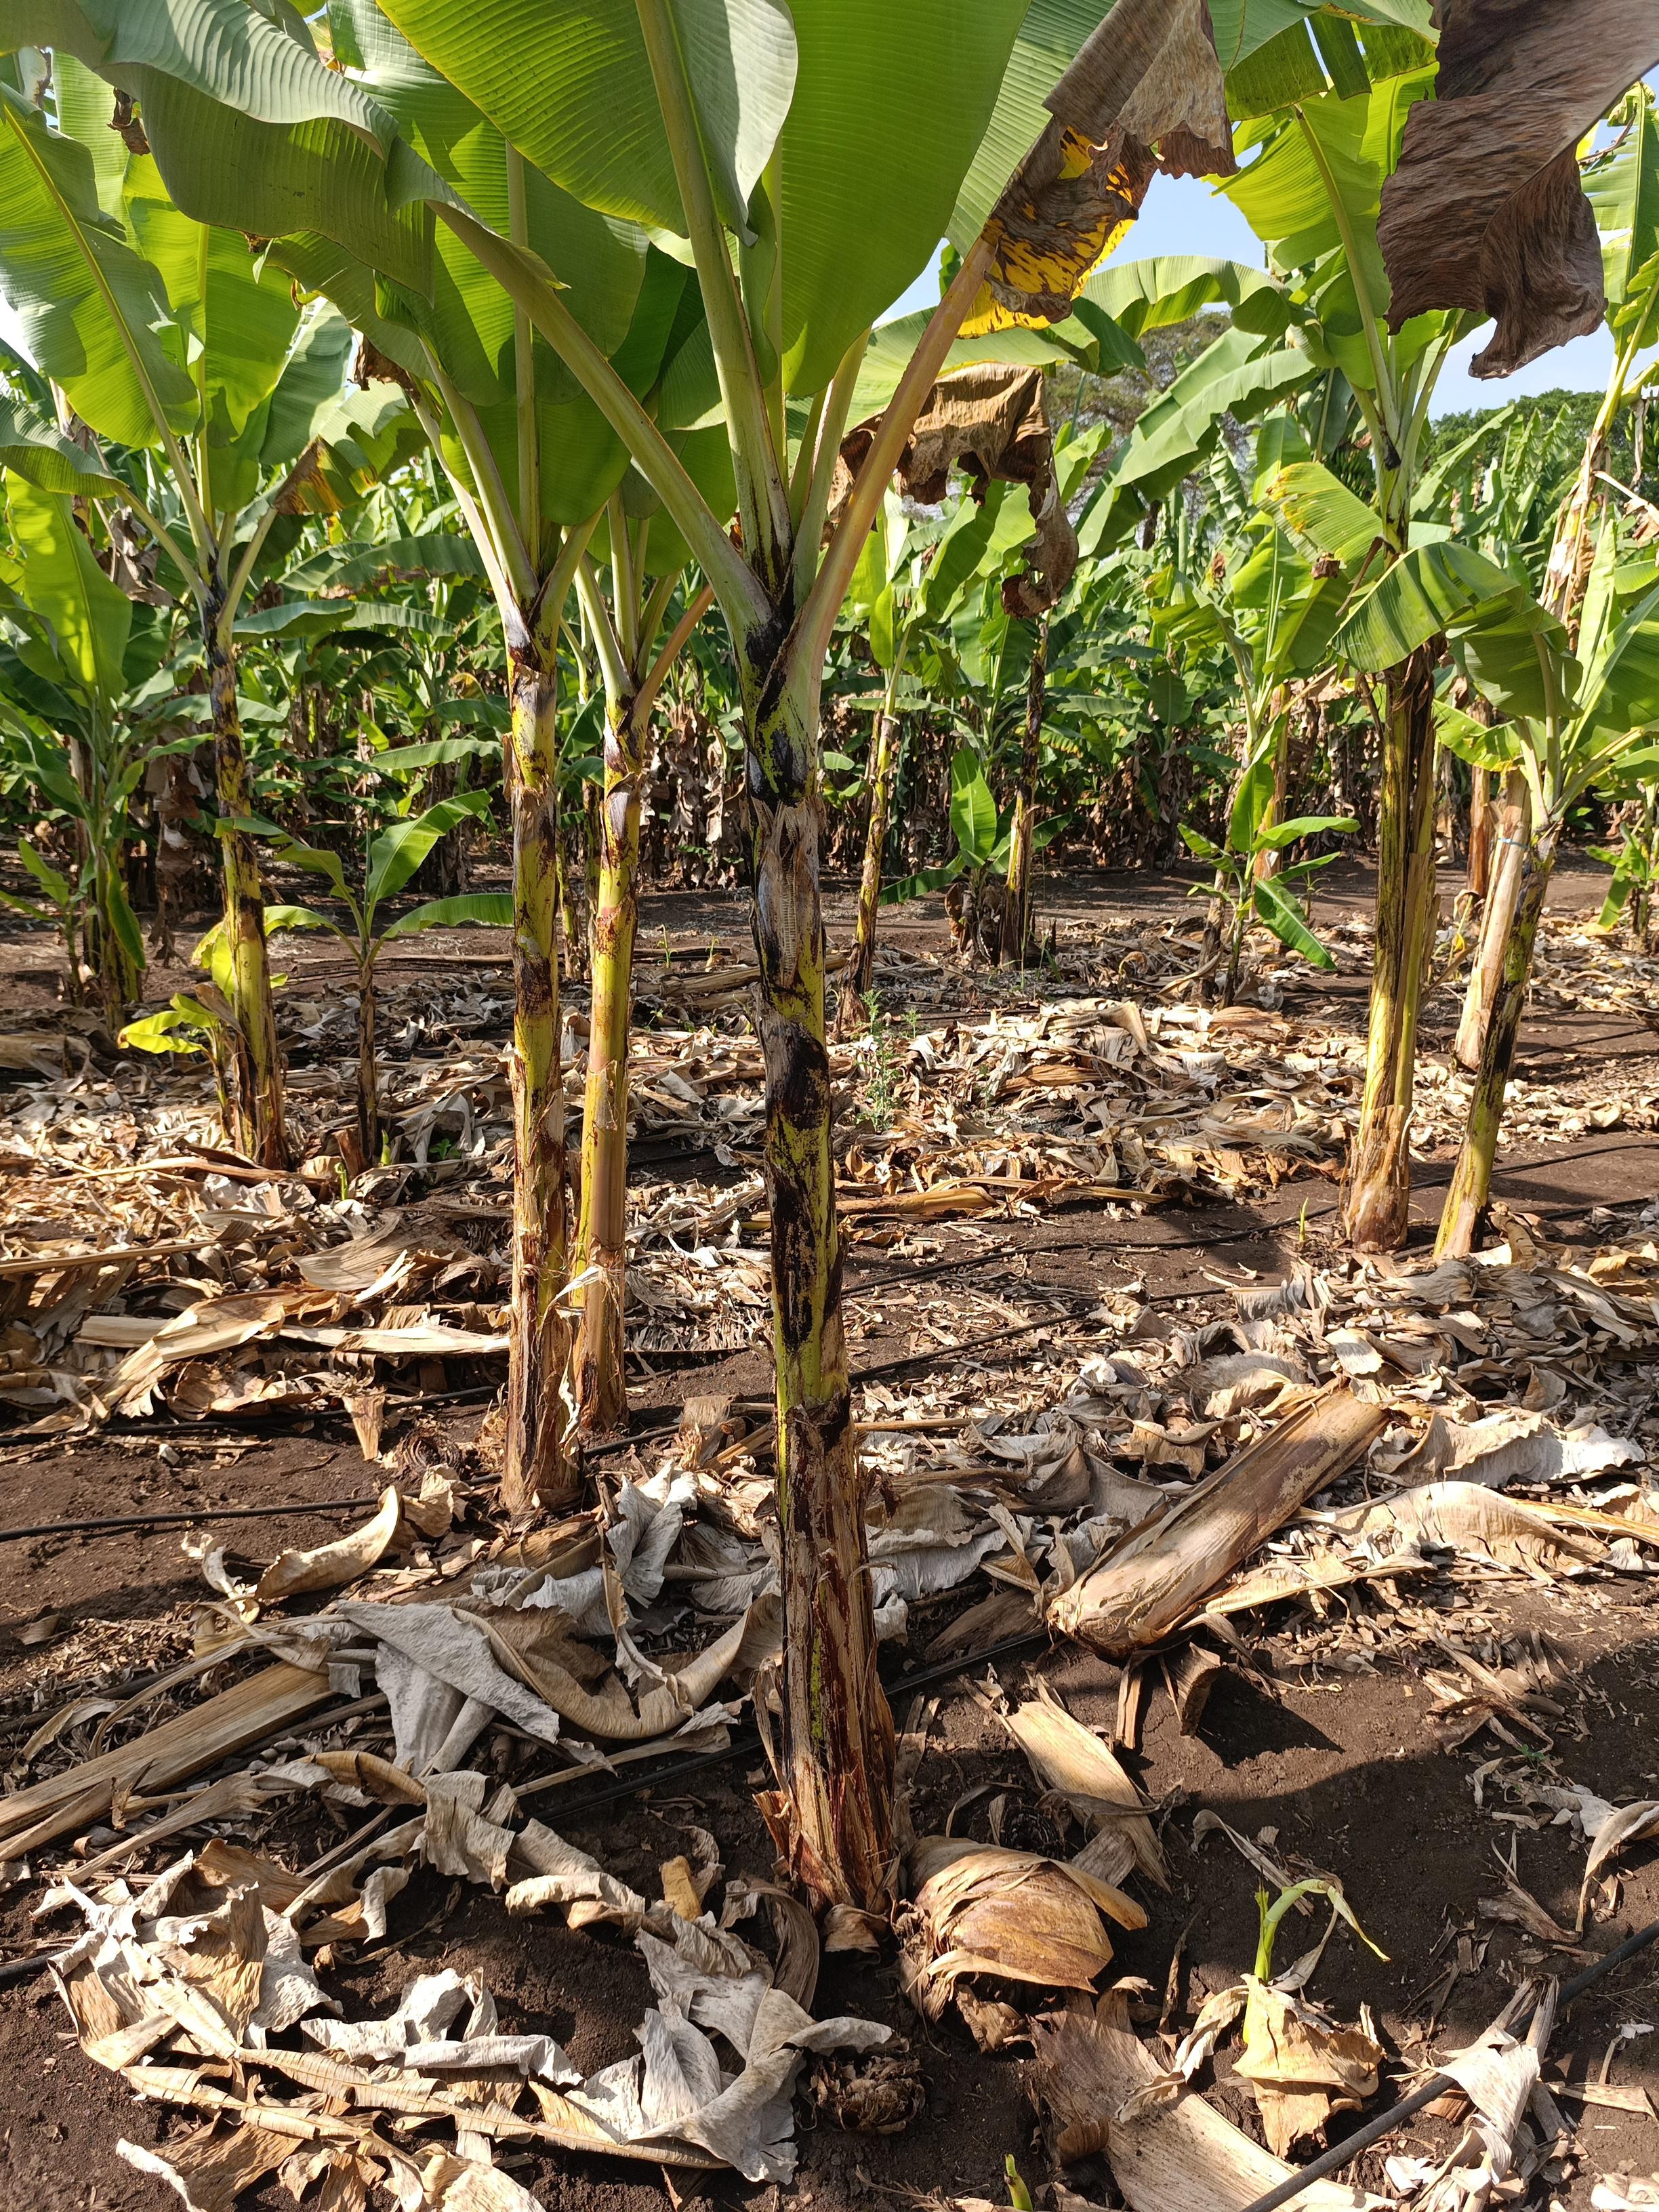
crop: banana
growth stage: vegetative
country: Tanzania
